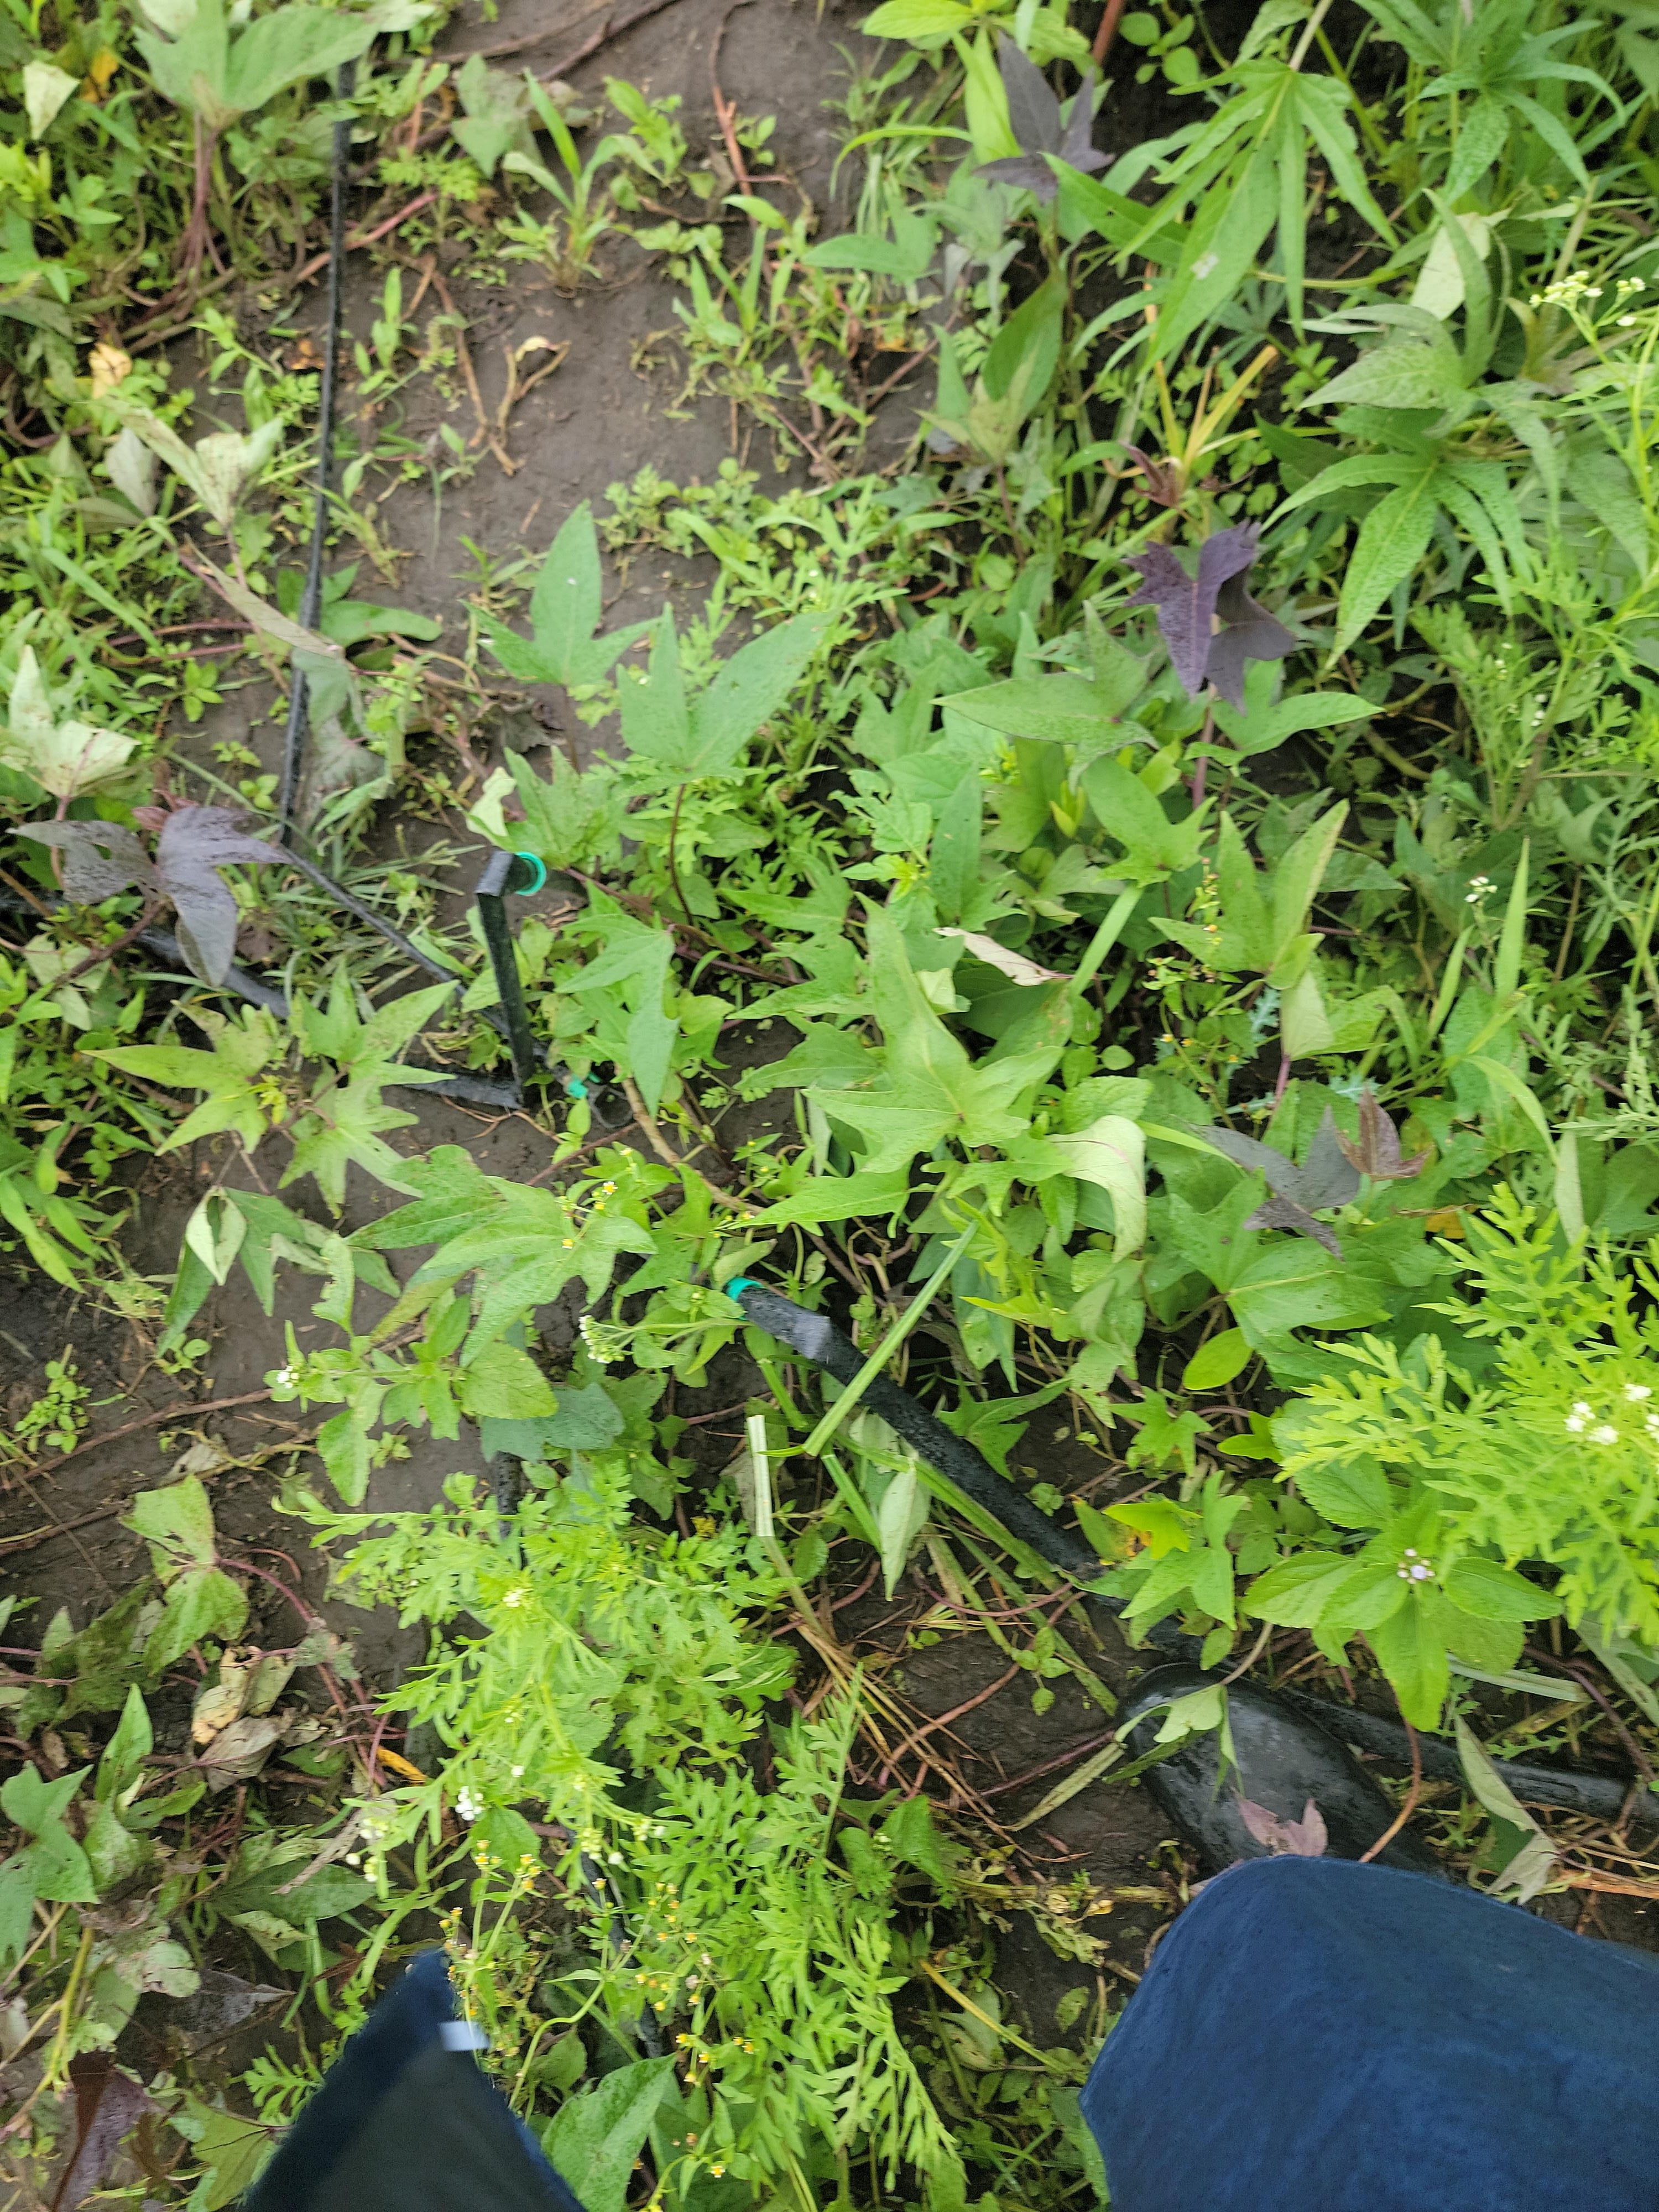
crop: sweet potato
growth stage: vegetative
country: Tanzania
